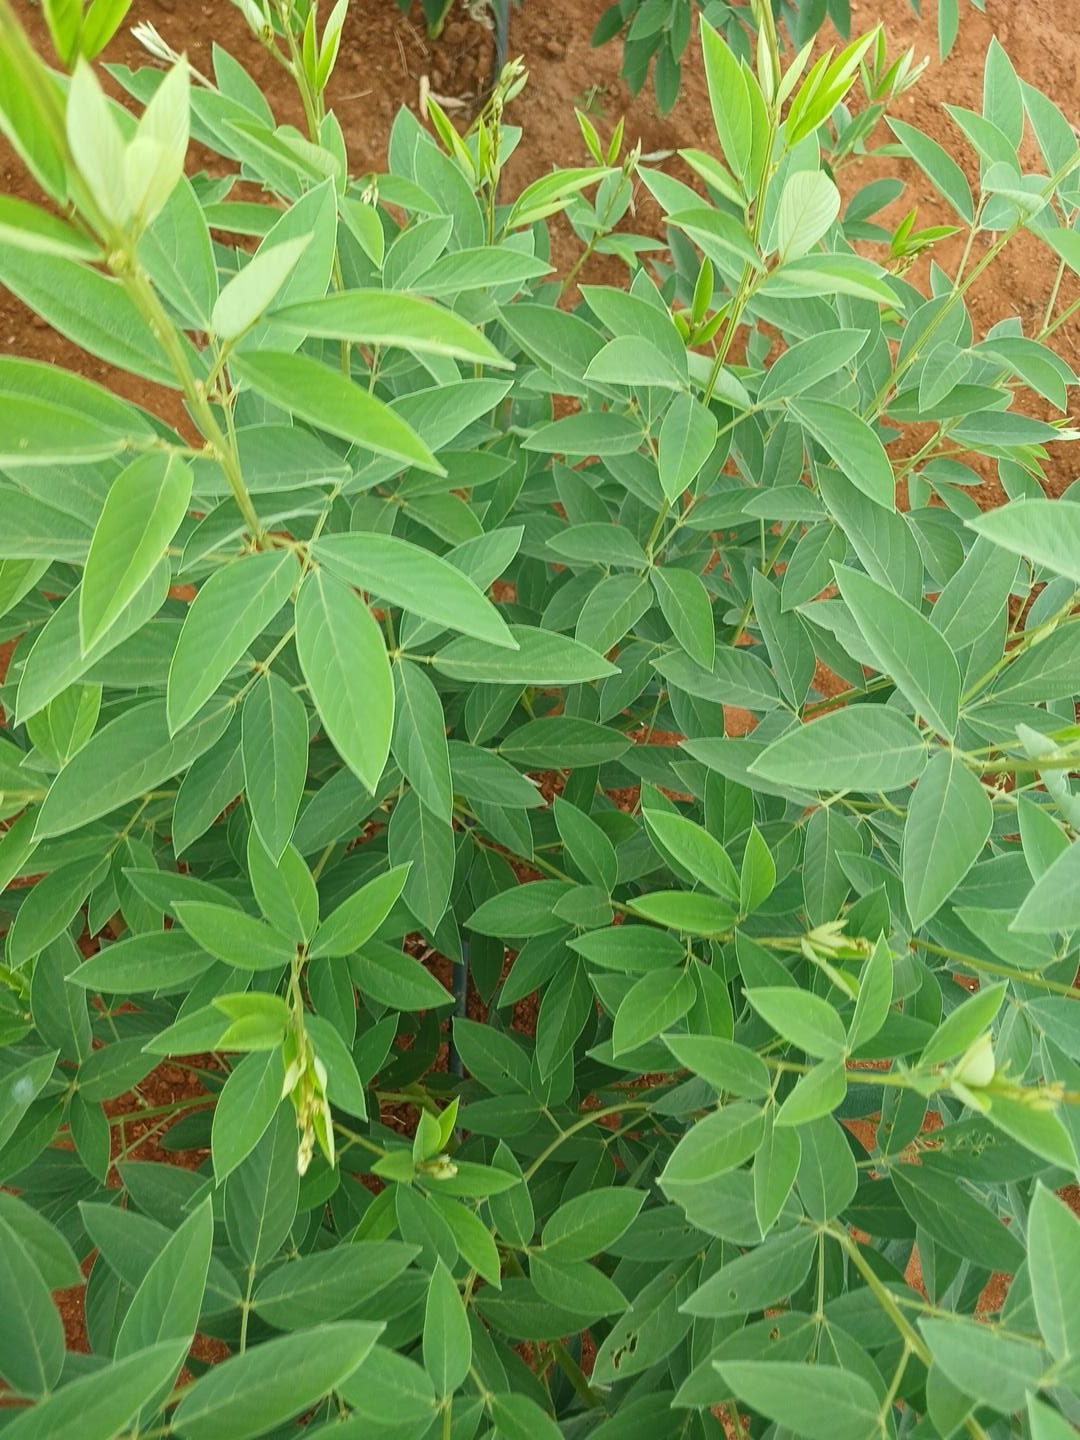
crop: pigeonpea
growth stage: vegetative
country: Kenya
